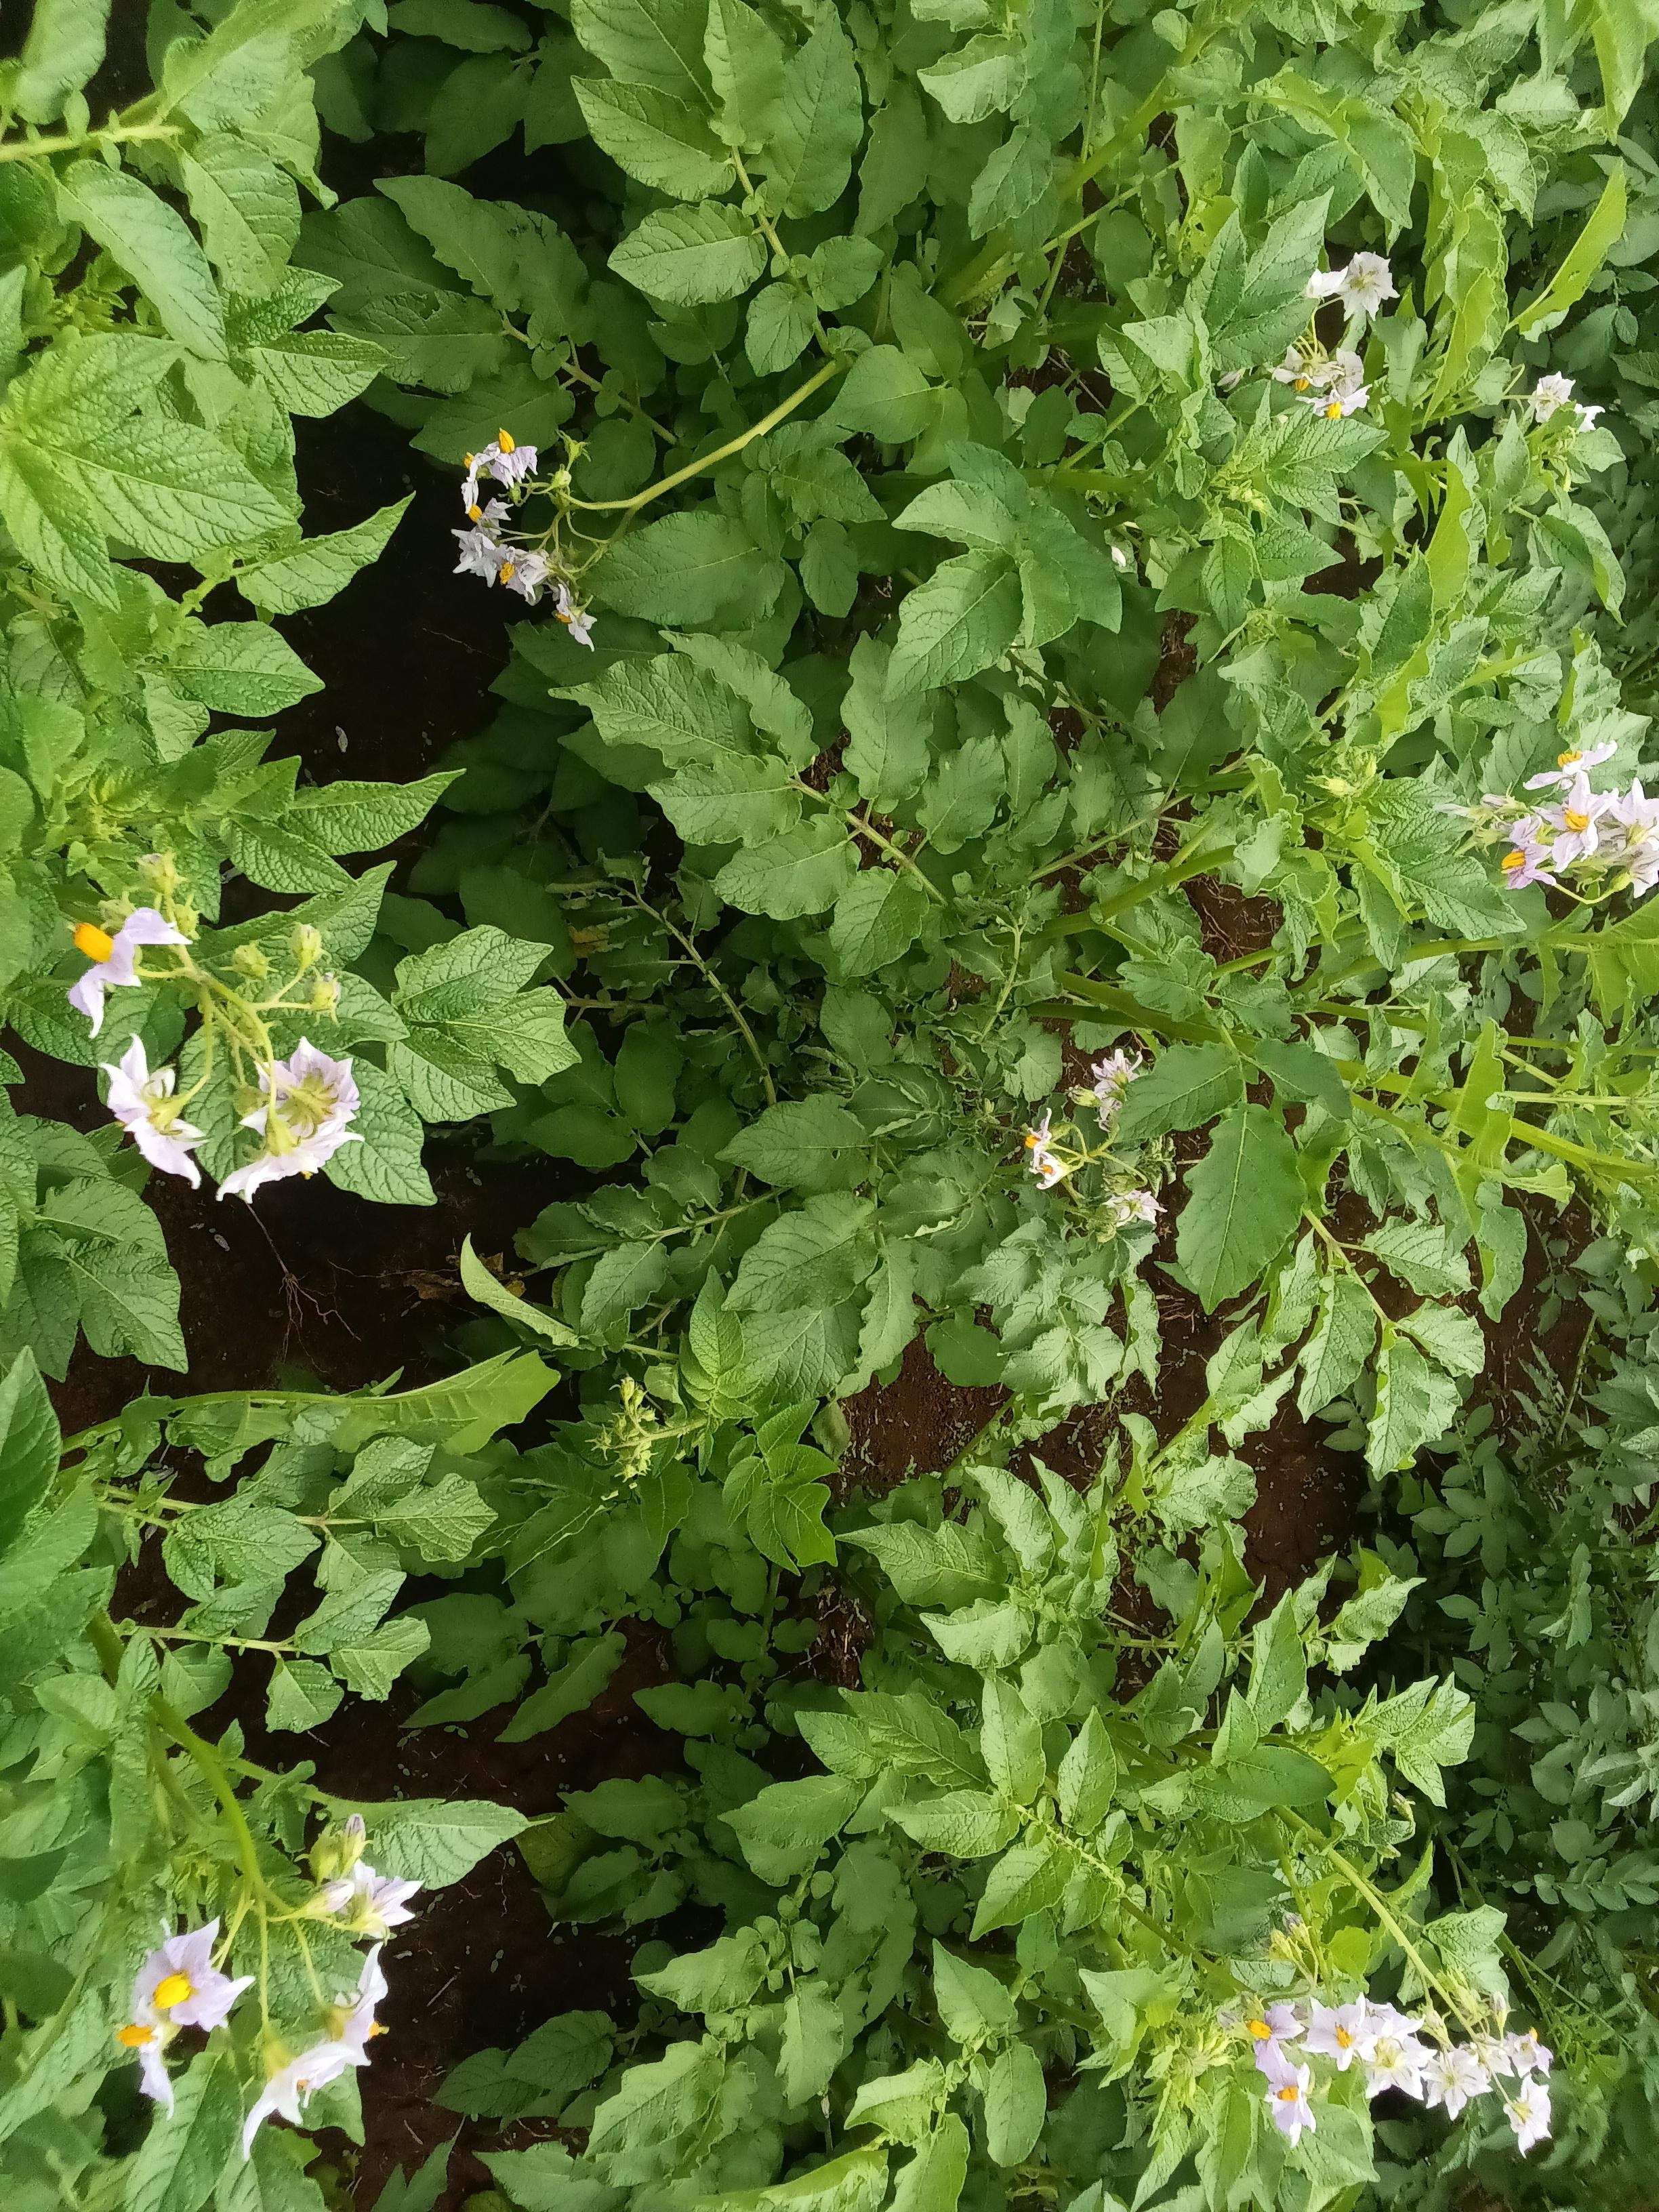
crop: potato
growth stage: flowering
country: Kenya
